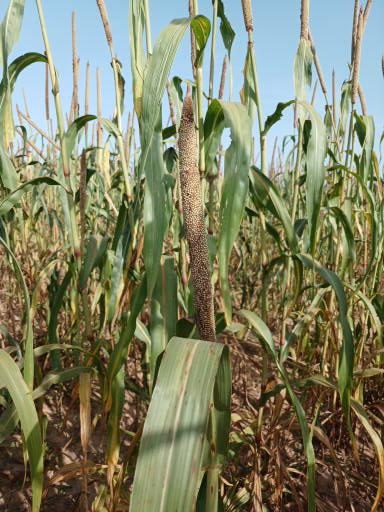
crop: pearl millet
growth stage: maturity
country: Senegal
